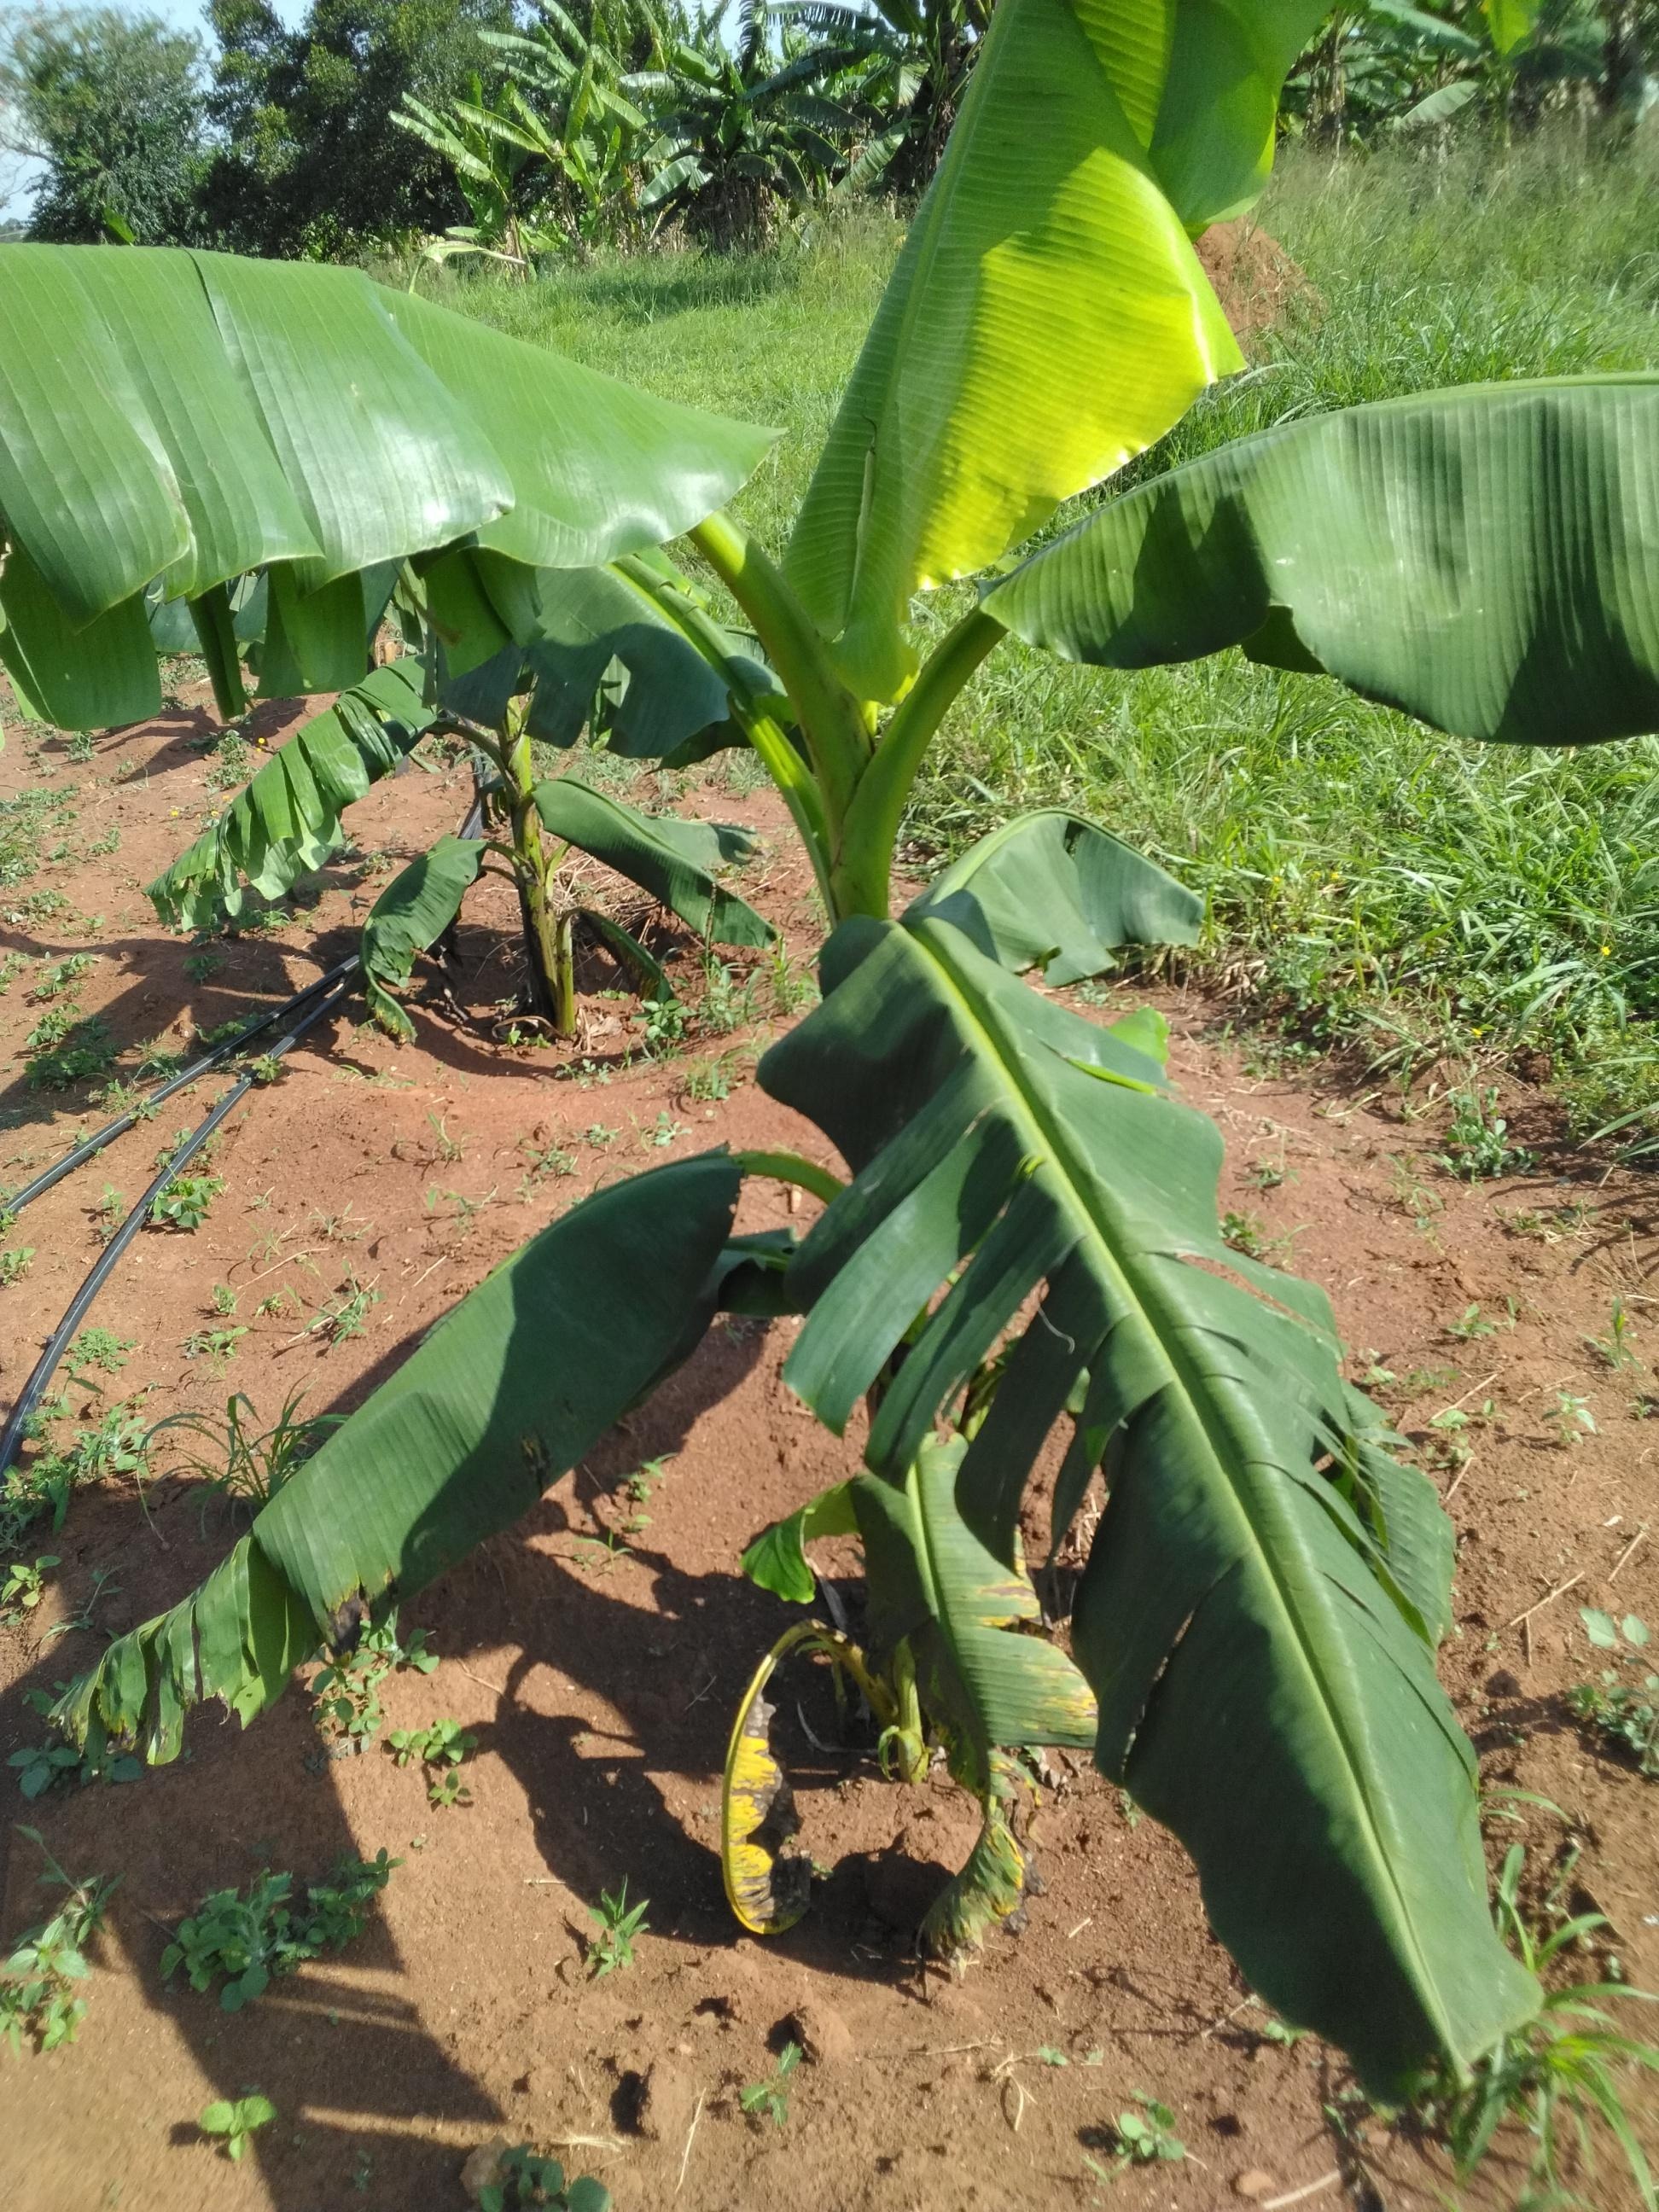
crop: banana
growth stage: vegetative
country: Uganda
